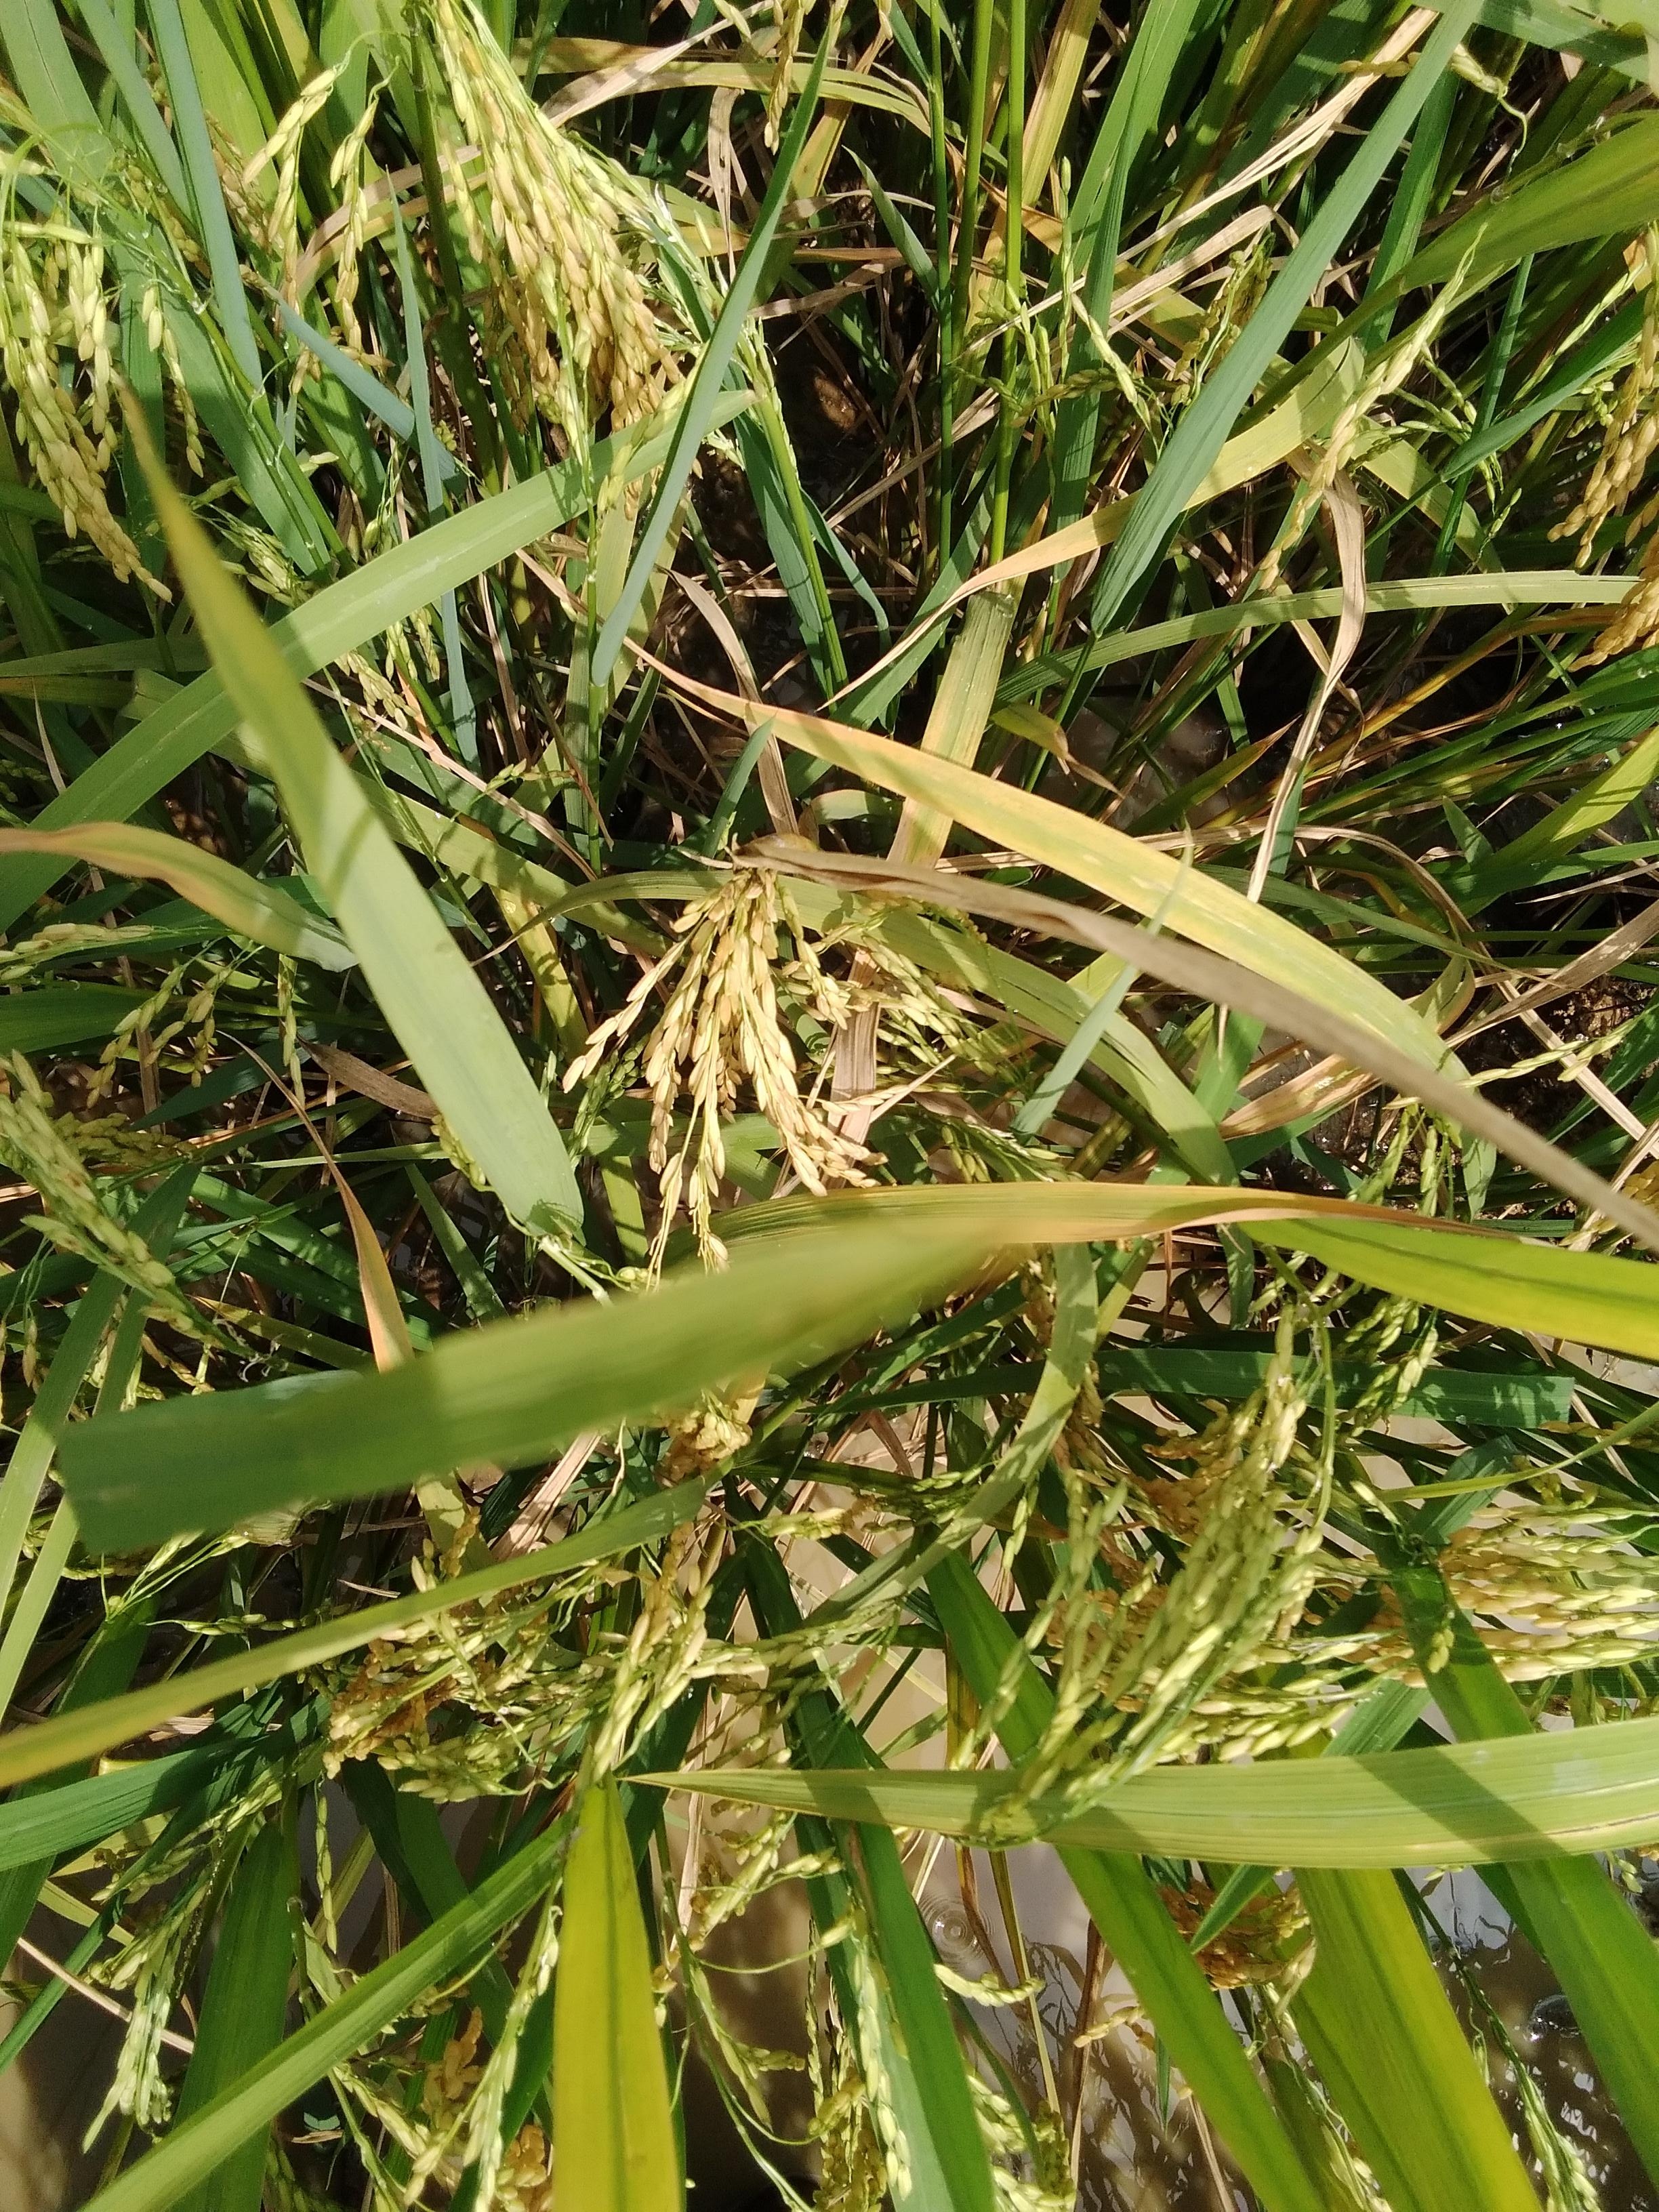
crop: rice
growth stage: ripening
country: Nigeria
